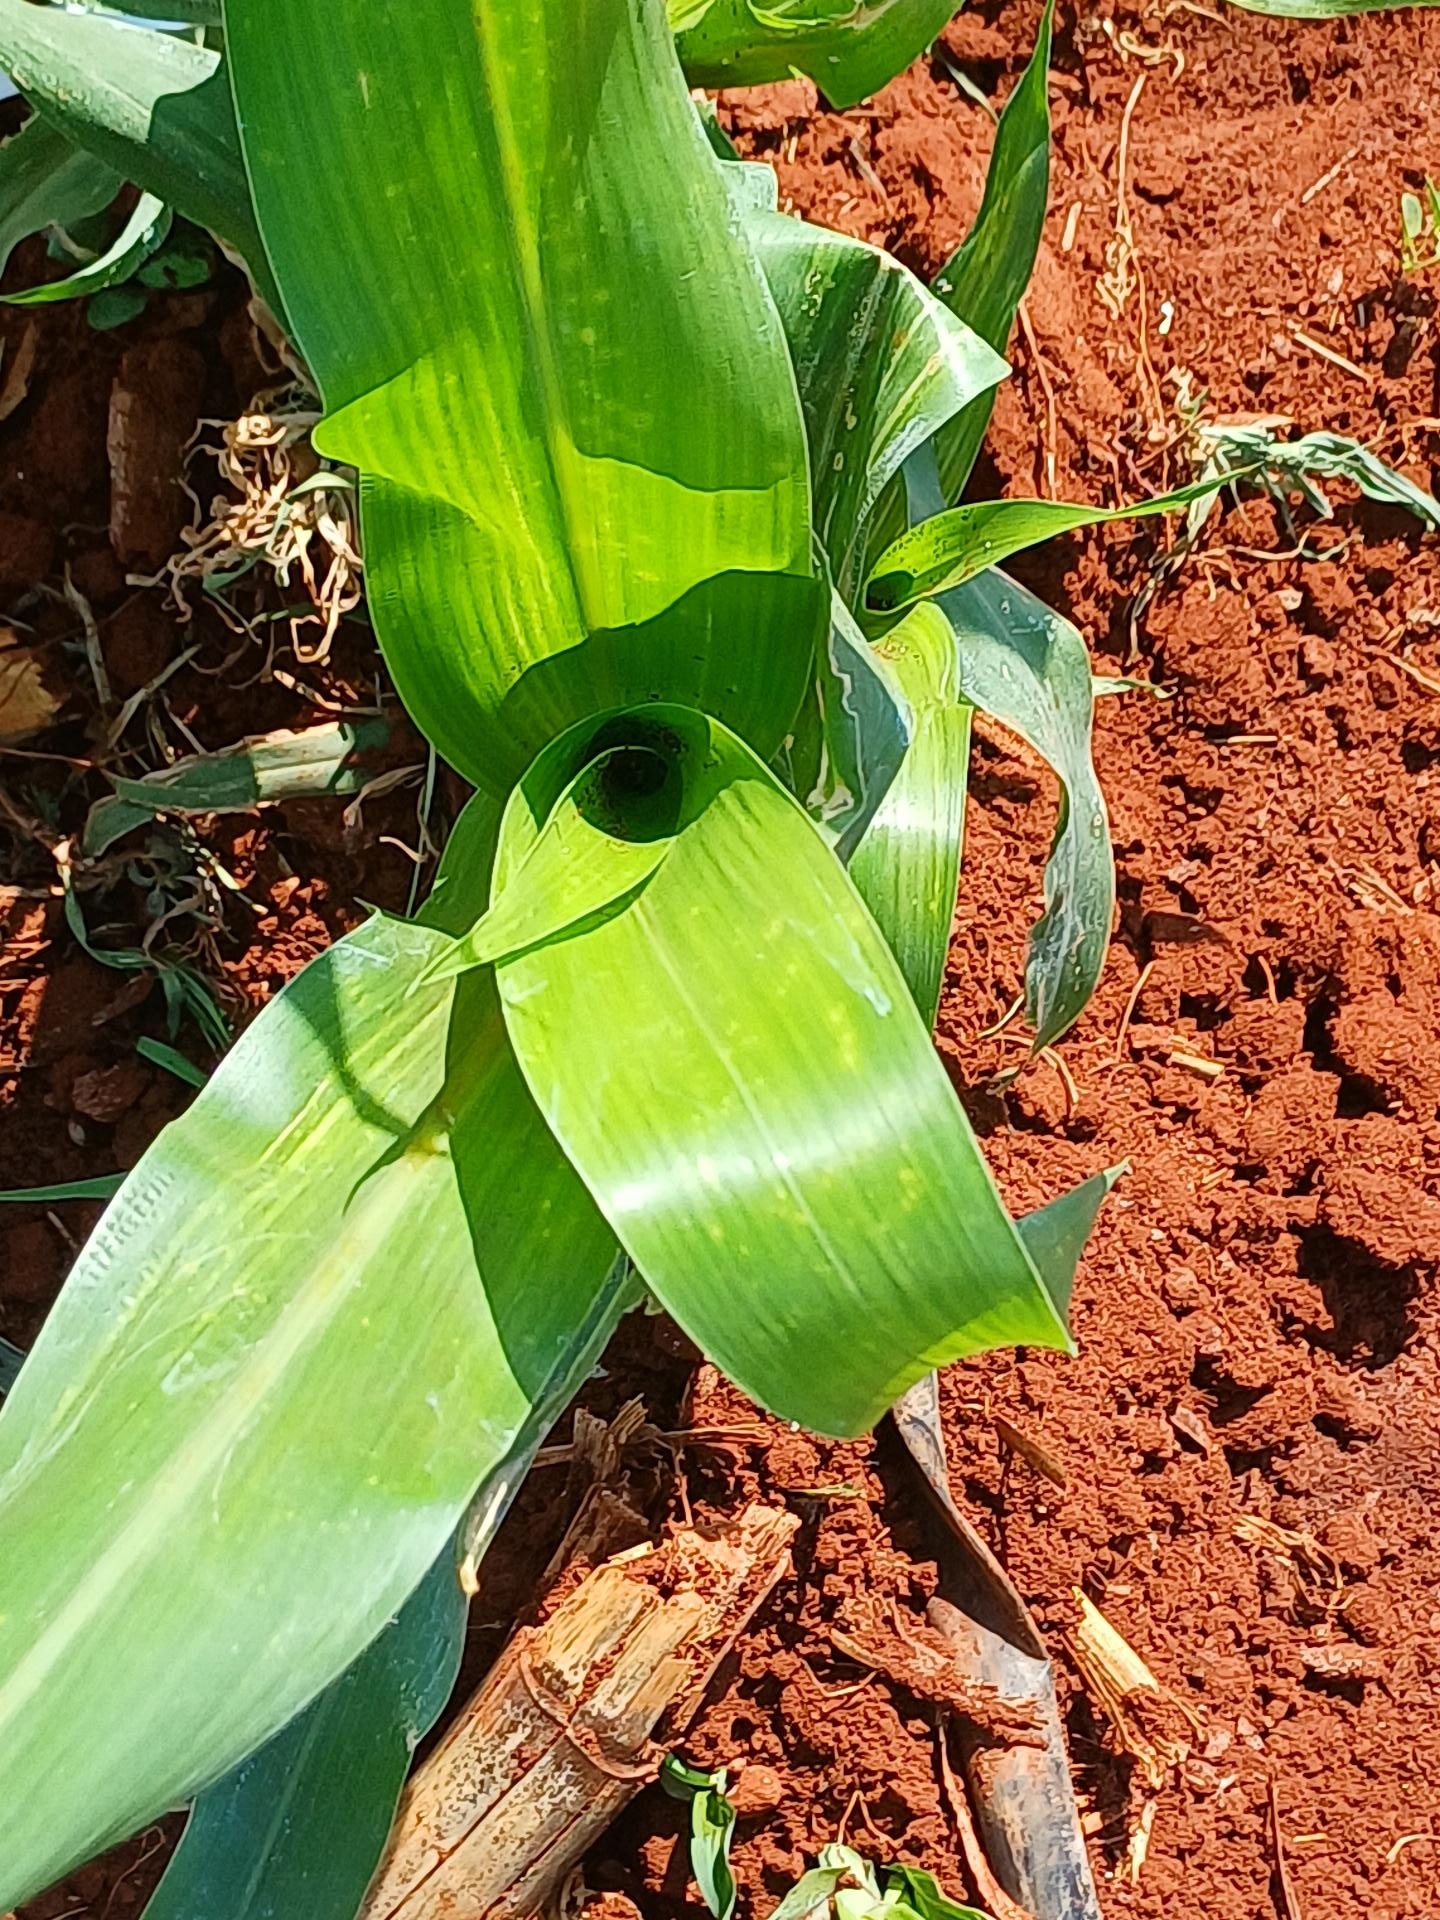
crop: sorghum
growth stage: vegetative
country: Kenya
